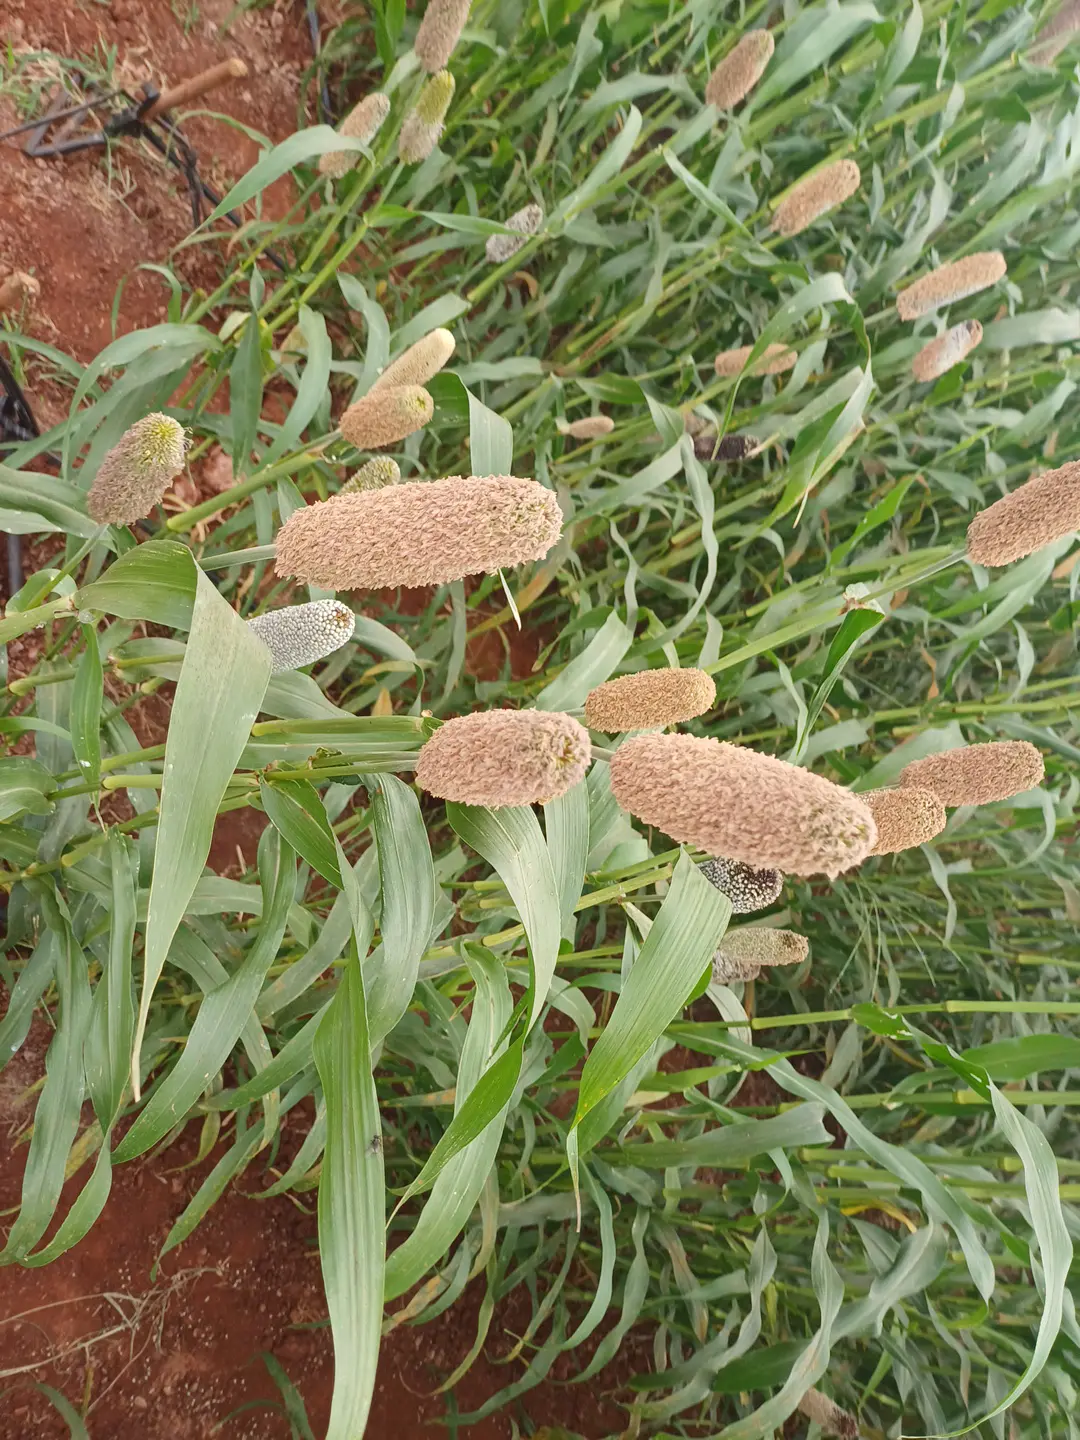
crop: pearl millet
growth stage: filling grain
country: Kenya
